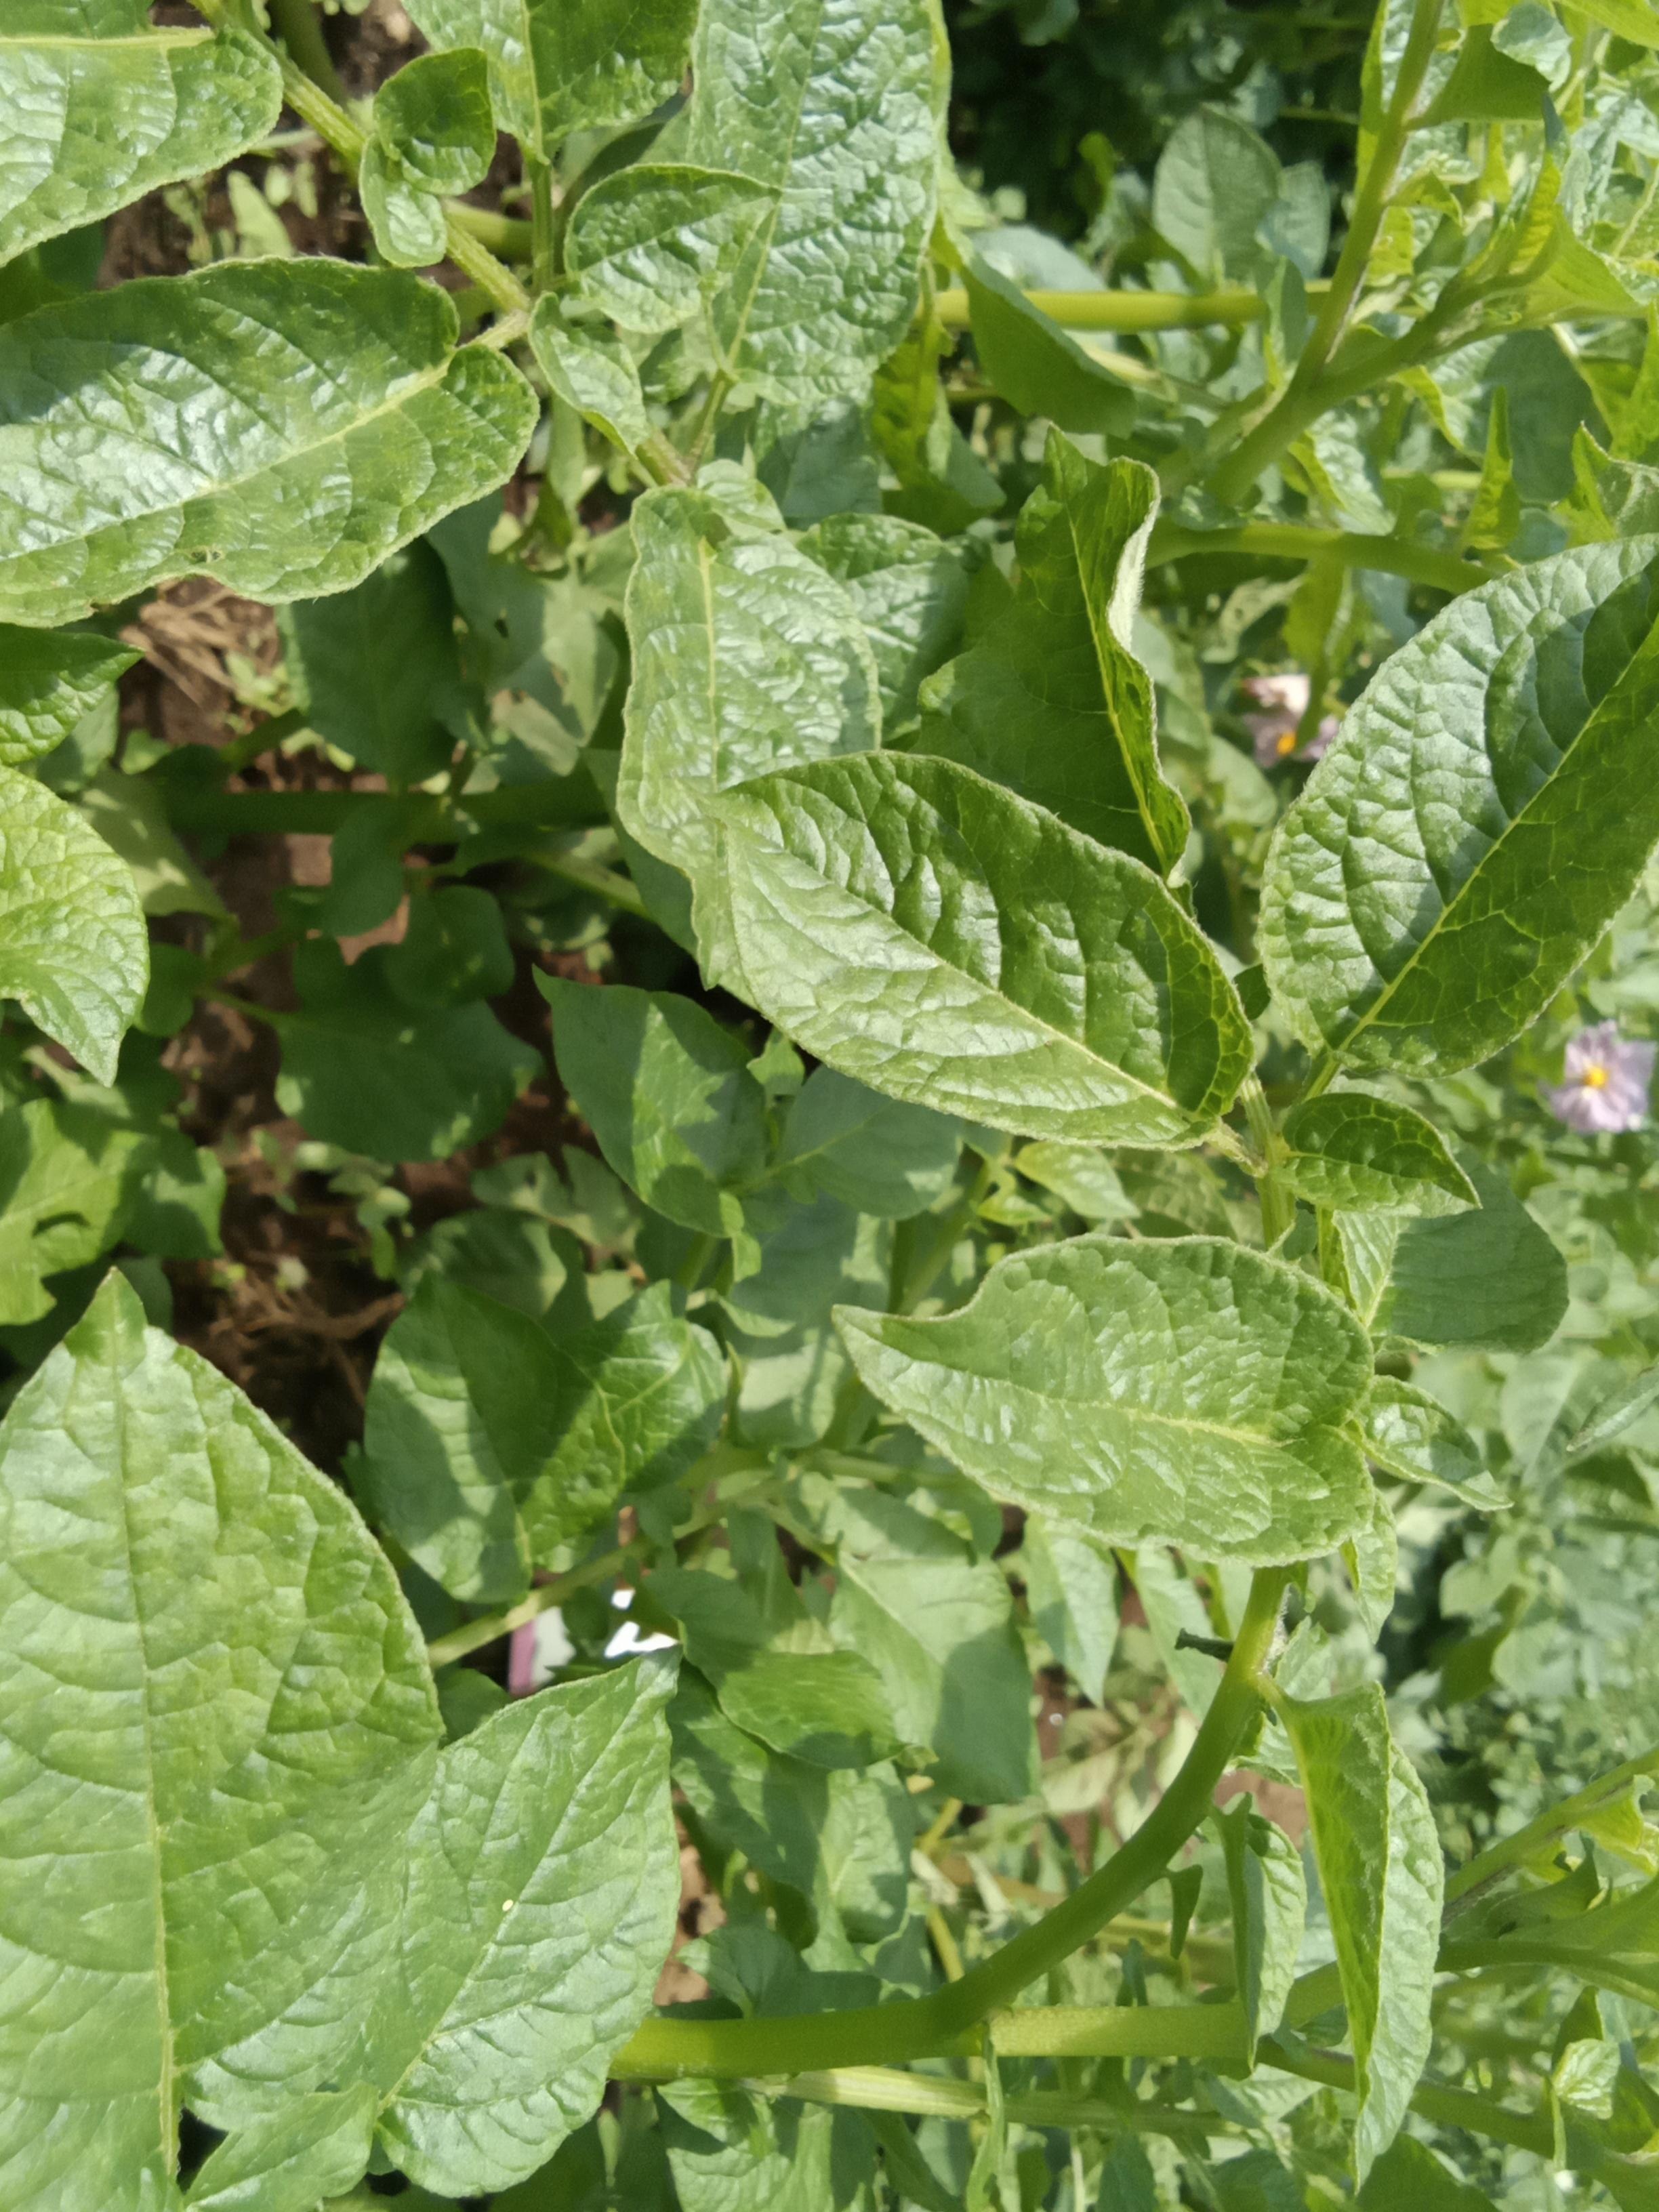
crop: potato
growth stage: vegetative
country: Kenya
